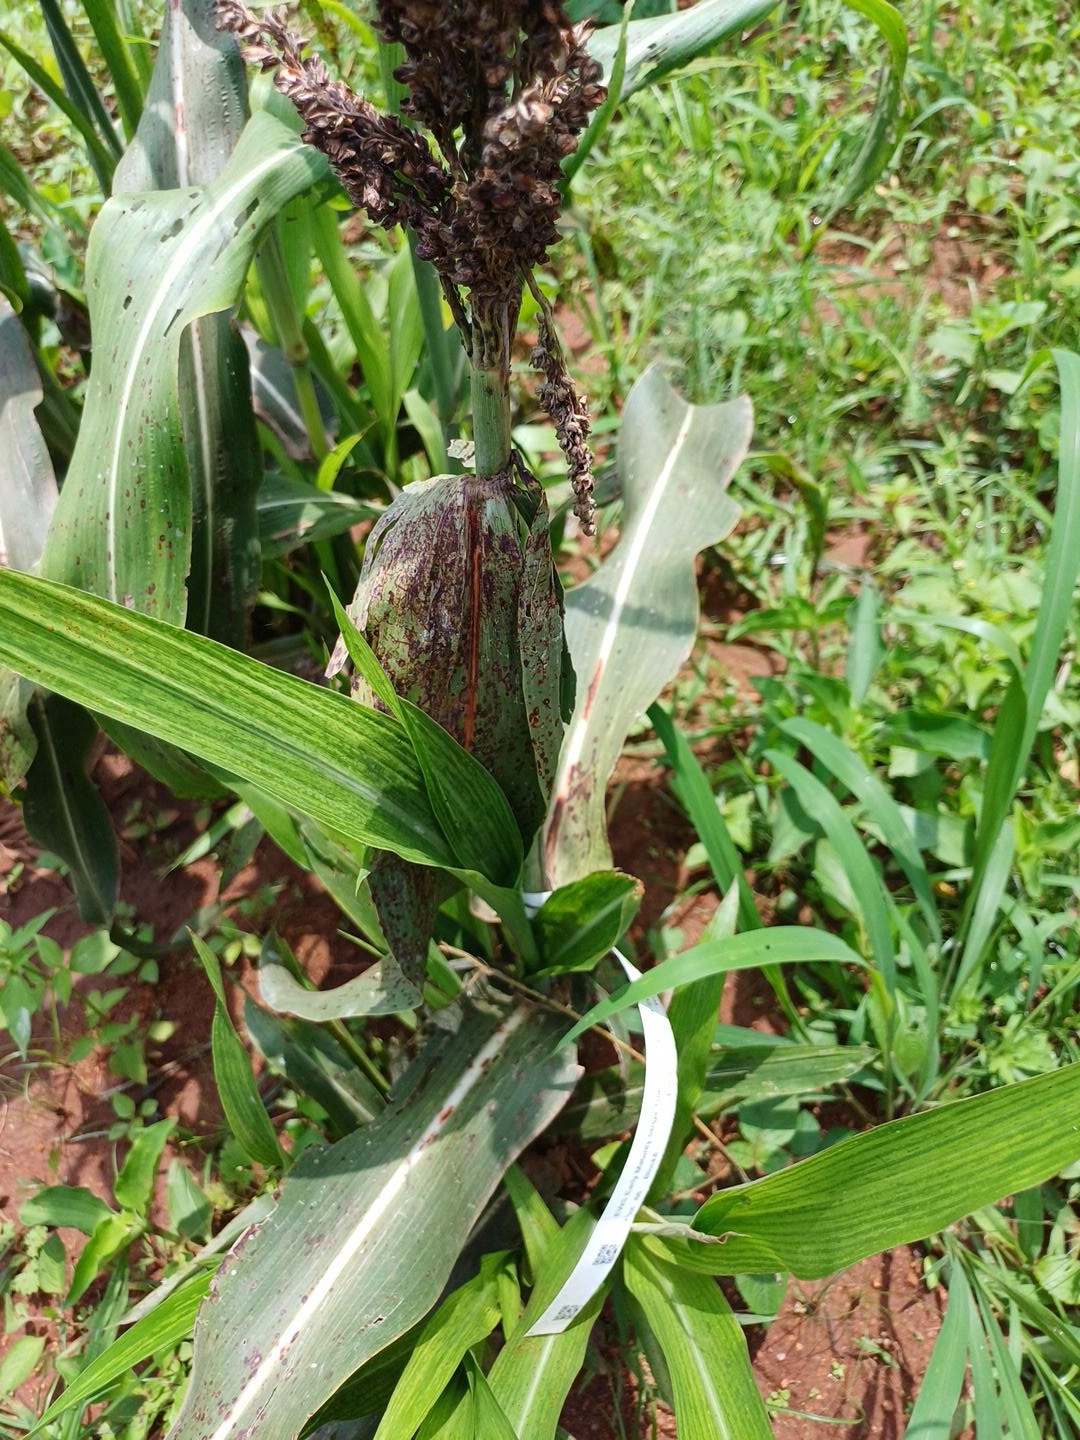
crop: sorghum
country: Kenya
